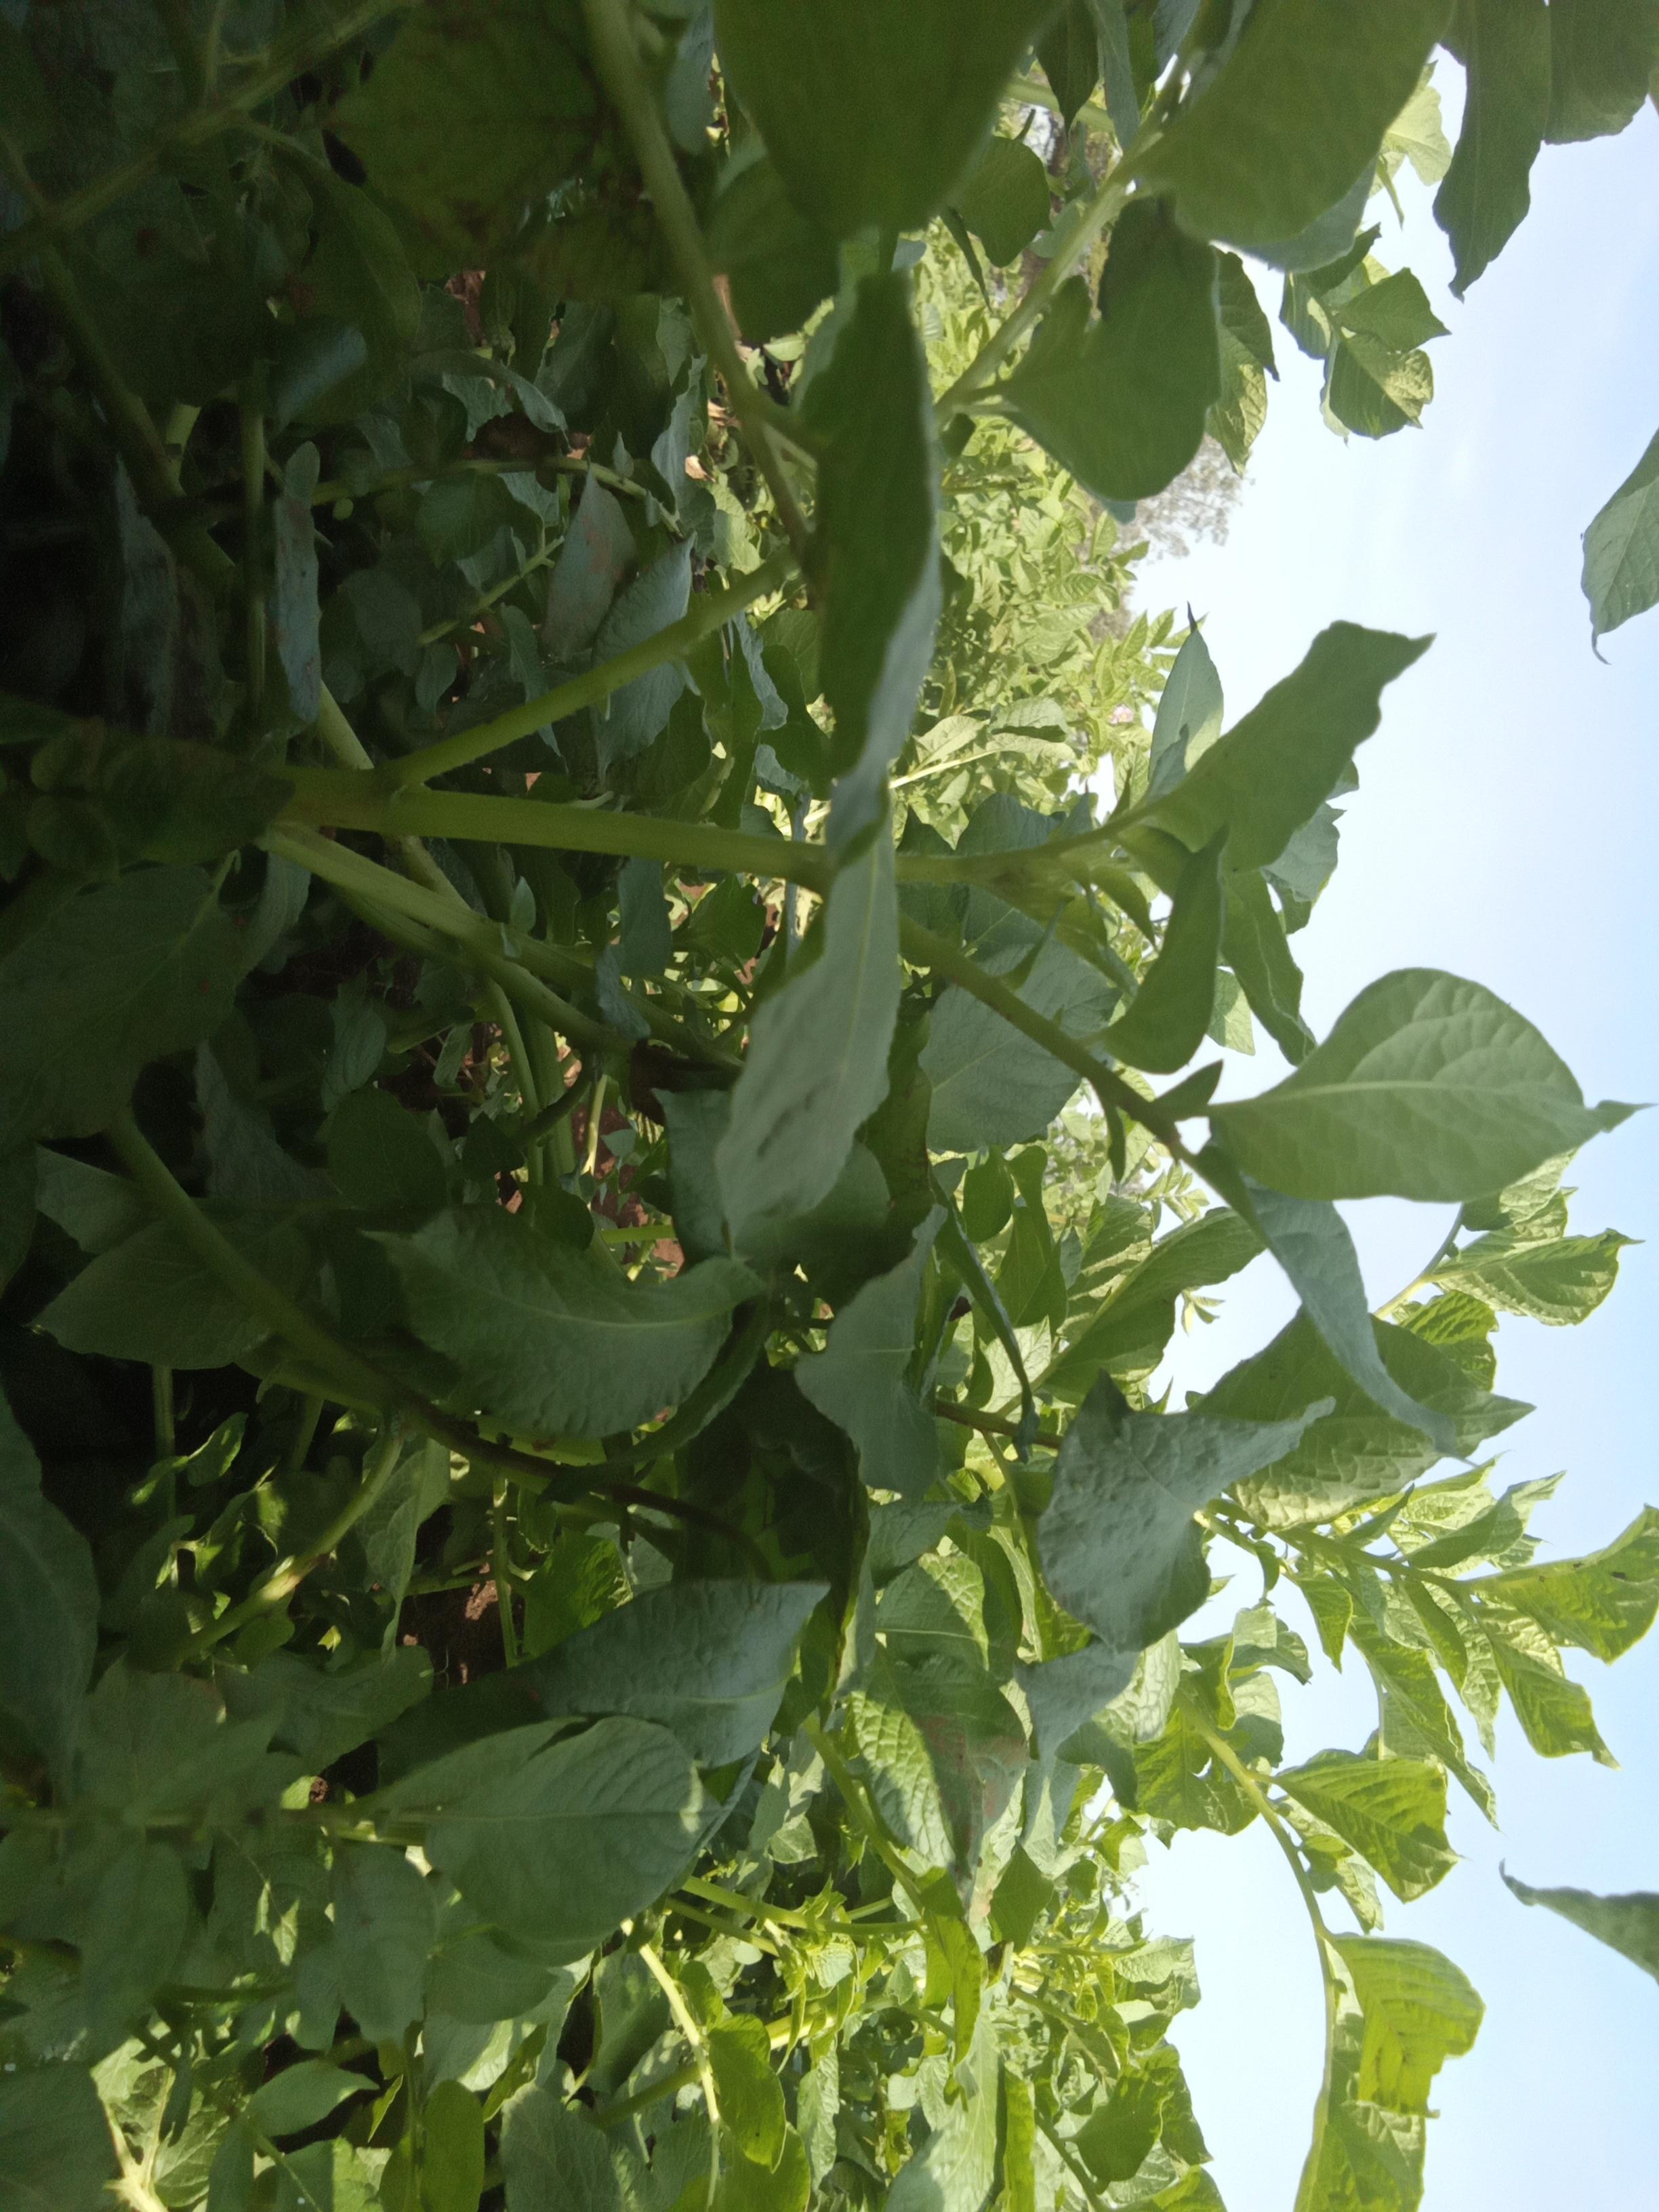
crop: potato
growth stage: vegetative
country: Kenya
